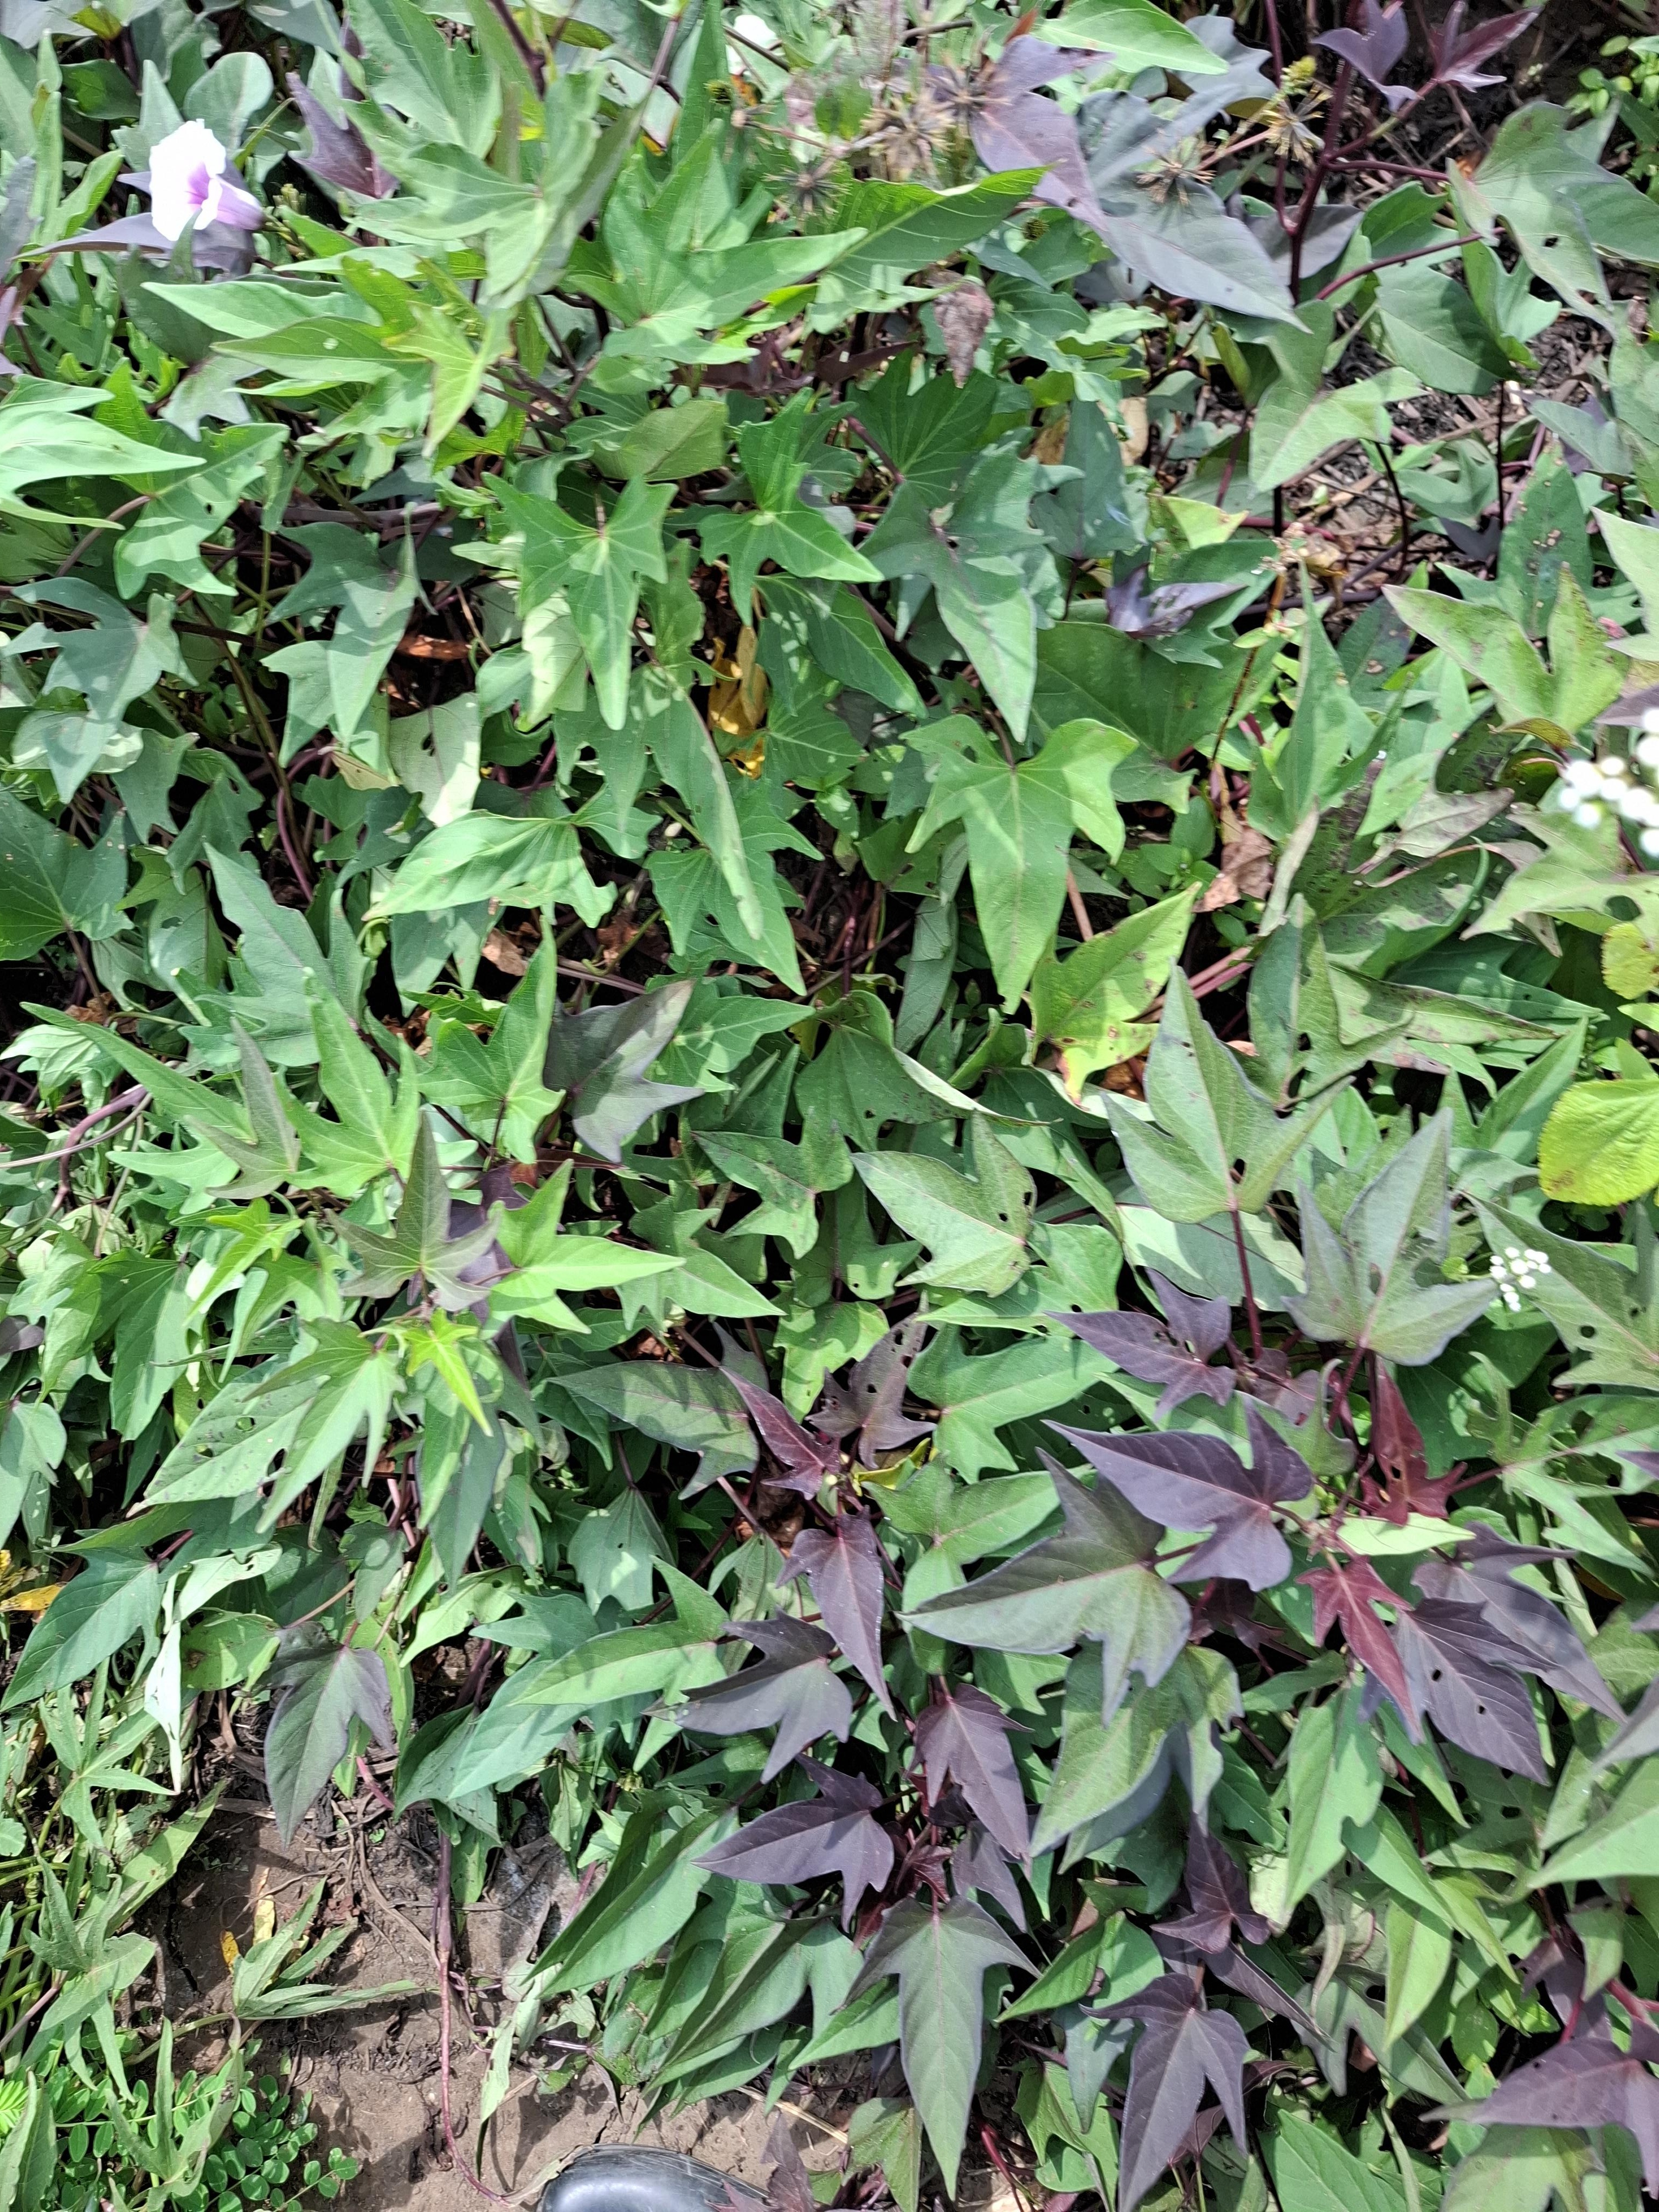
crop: sweet potato
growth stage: vegetative
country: Tanzania
